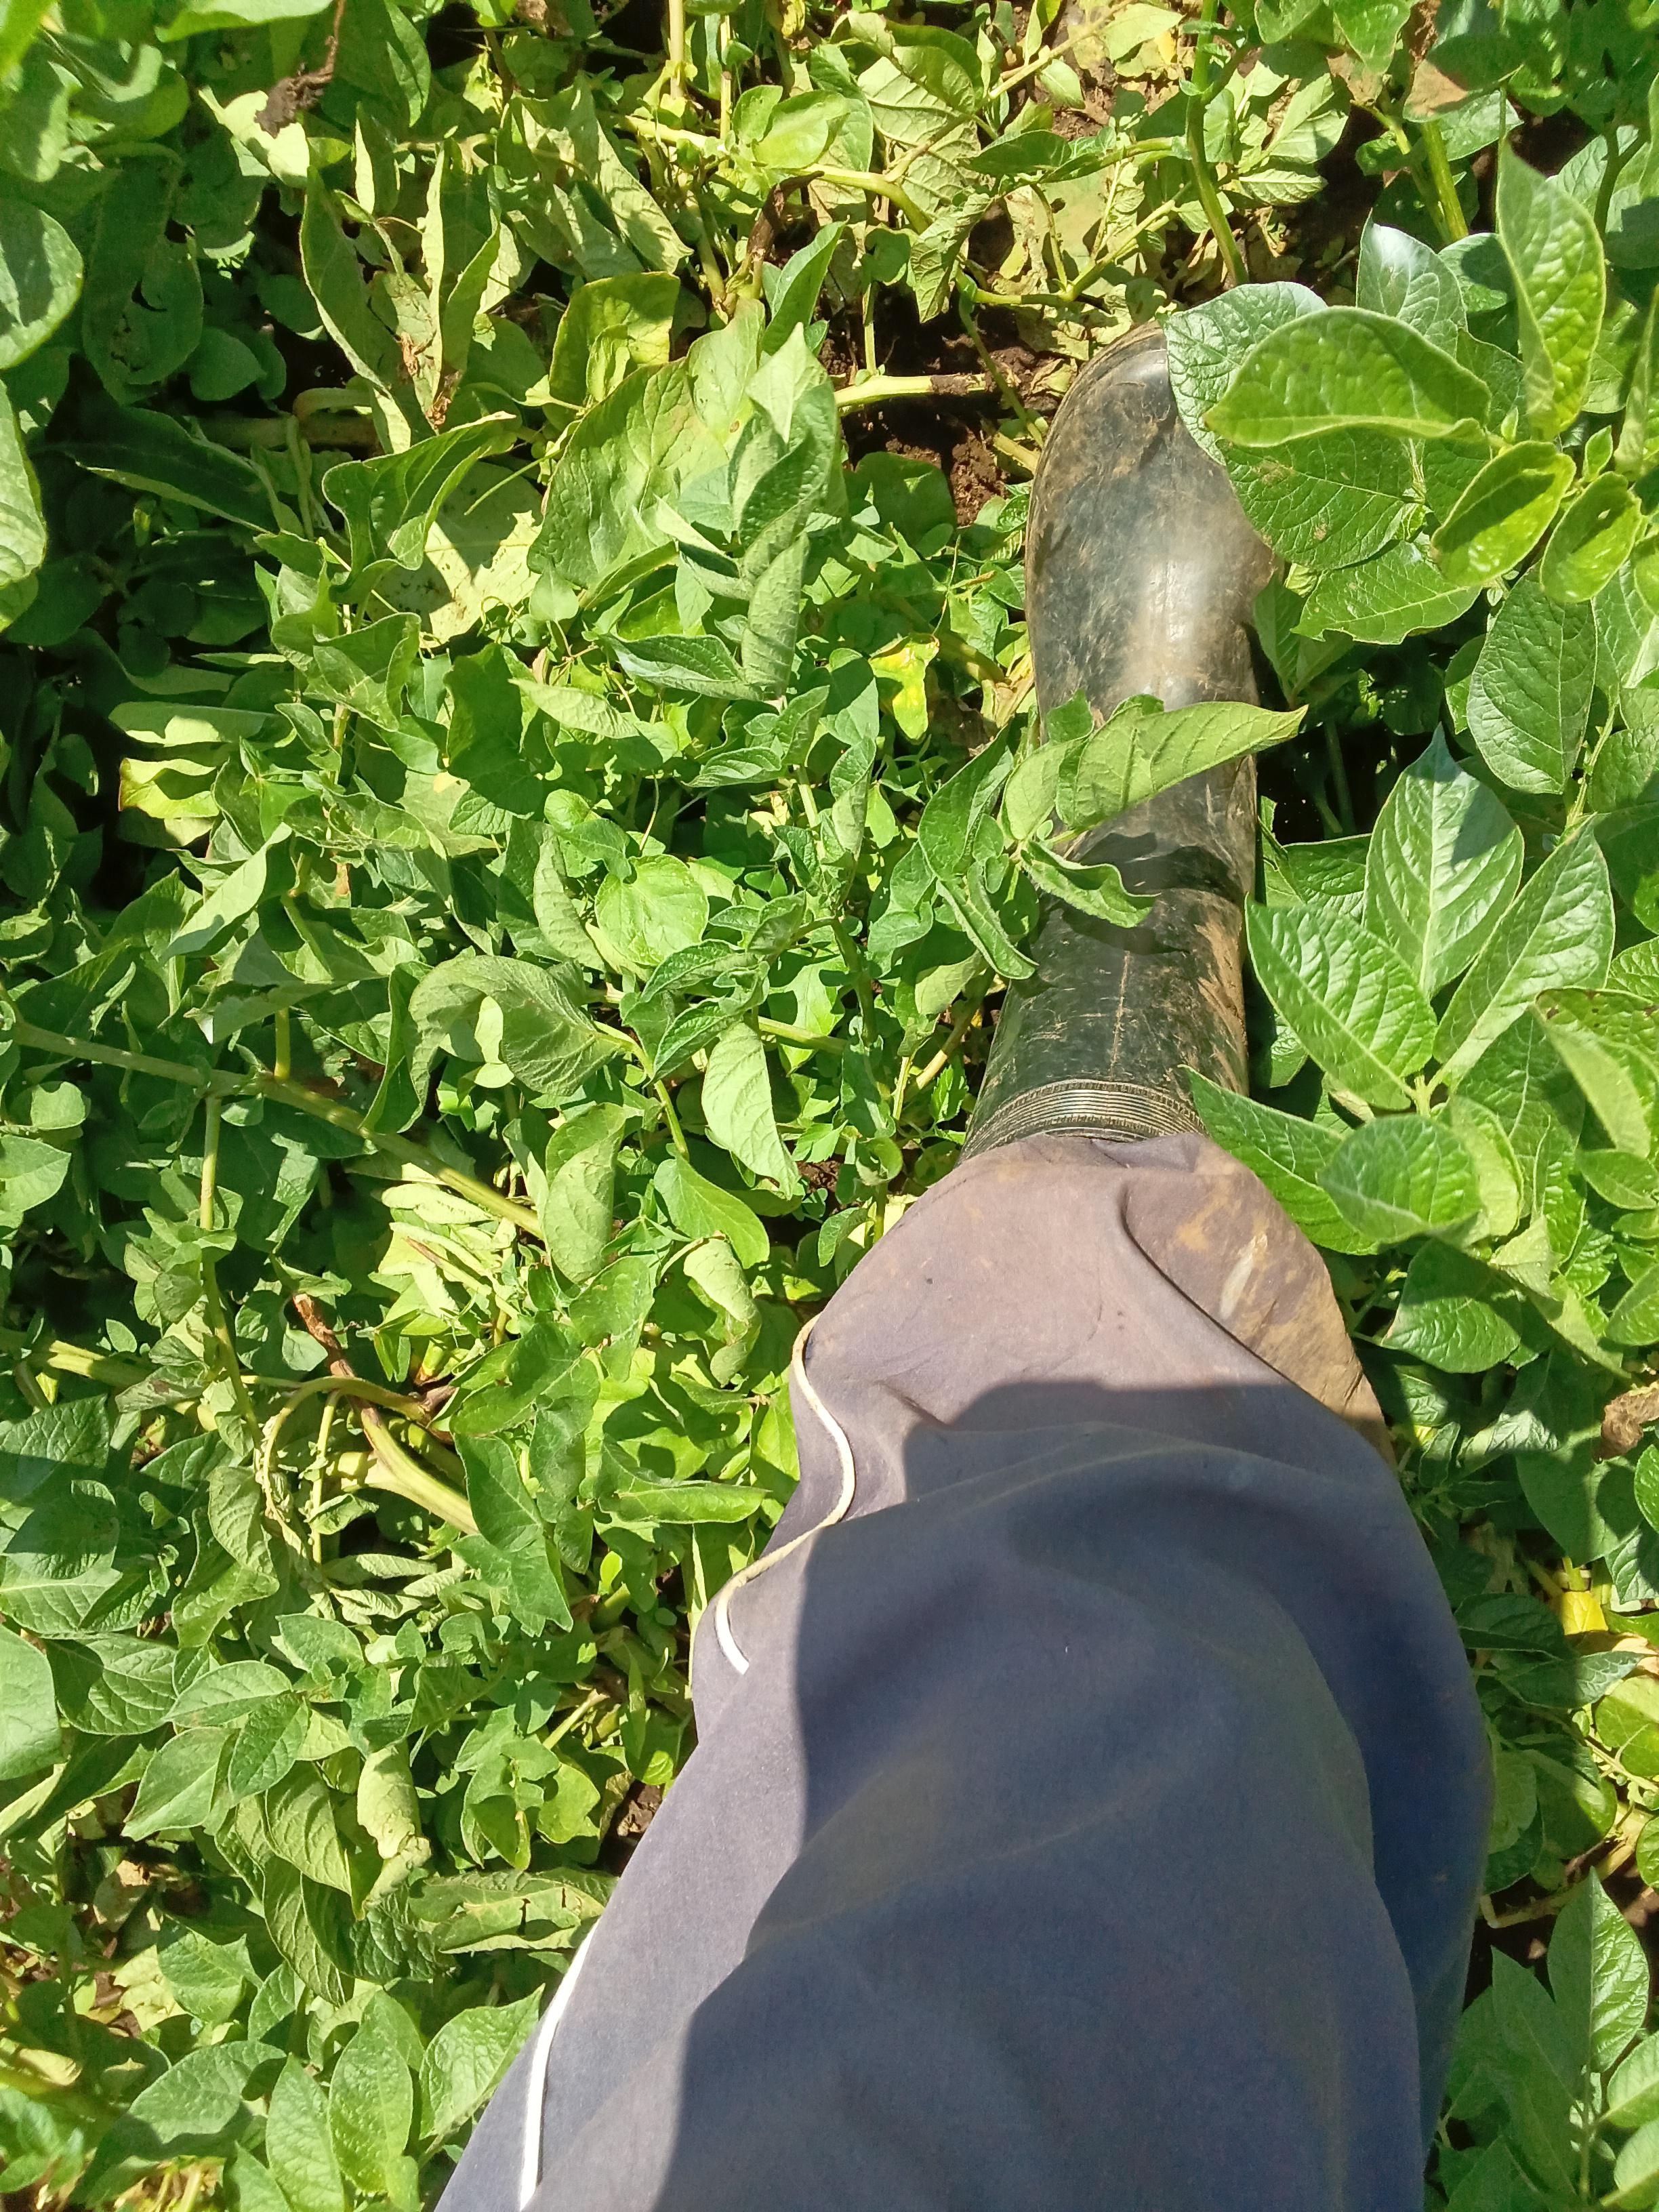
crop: potato
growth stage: vegetative
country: Kenya
